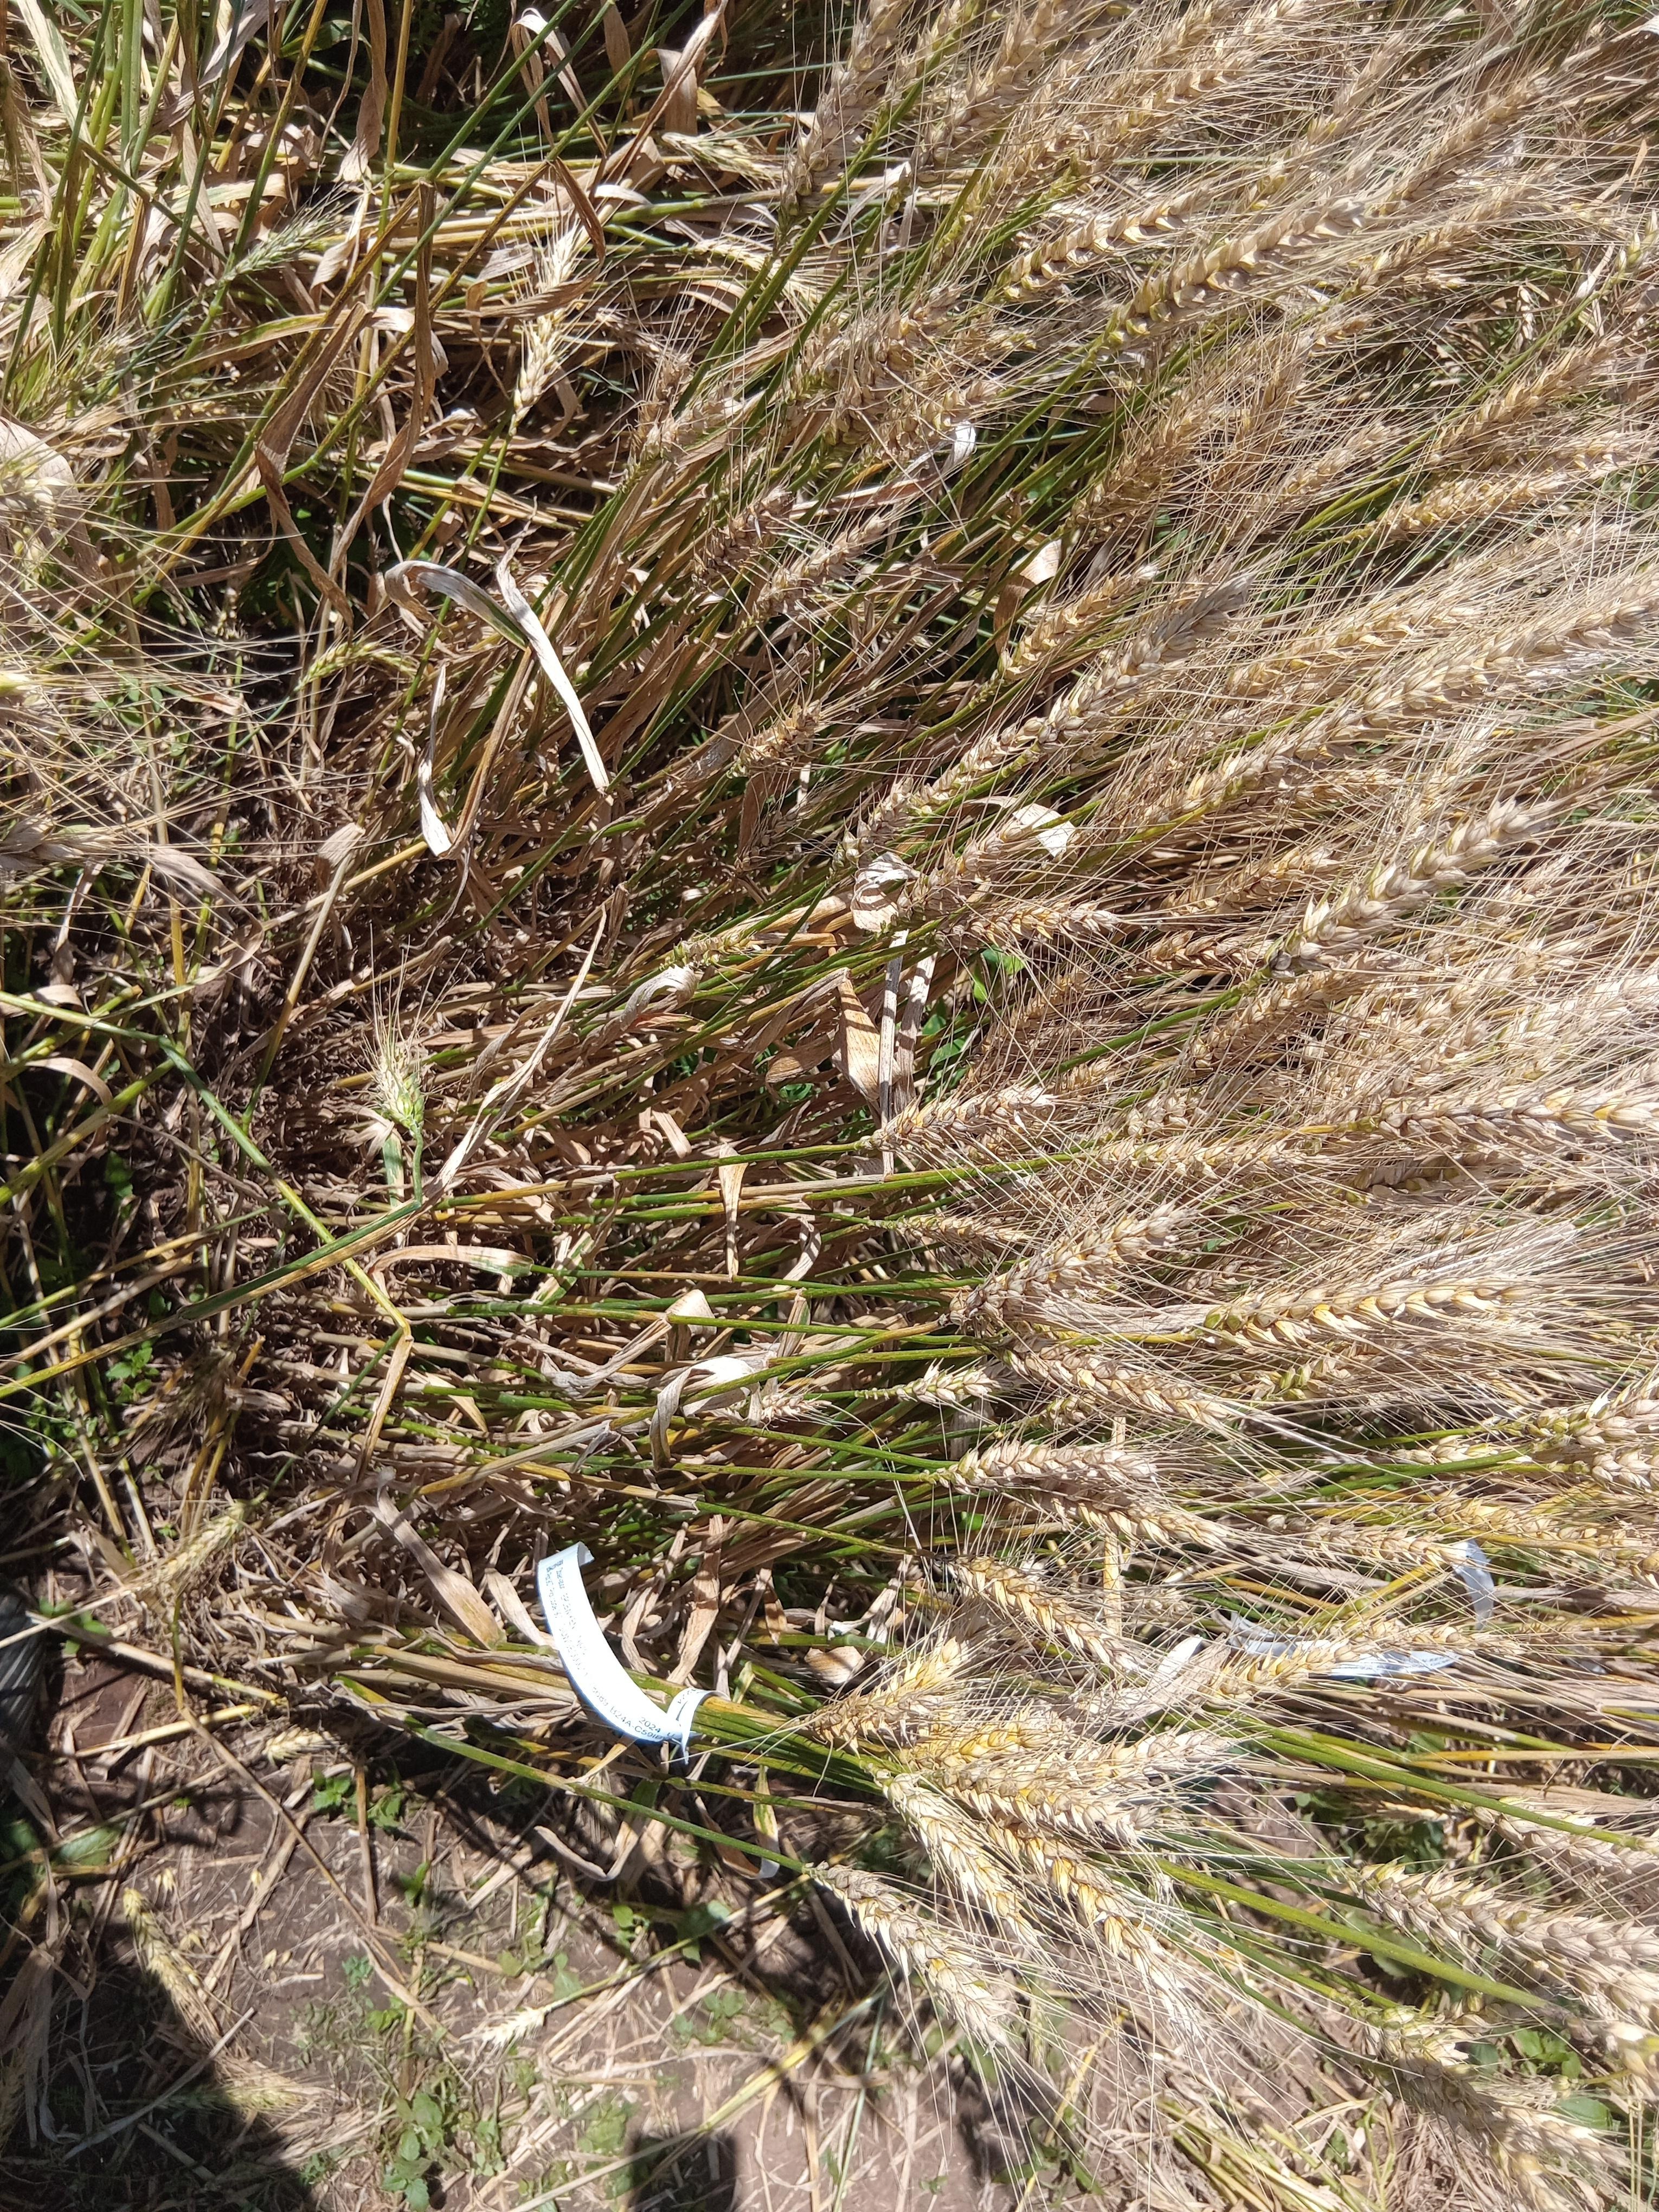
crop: wheat
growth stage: maturity
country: Kenya
